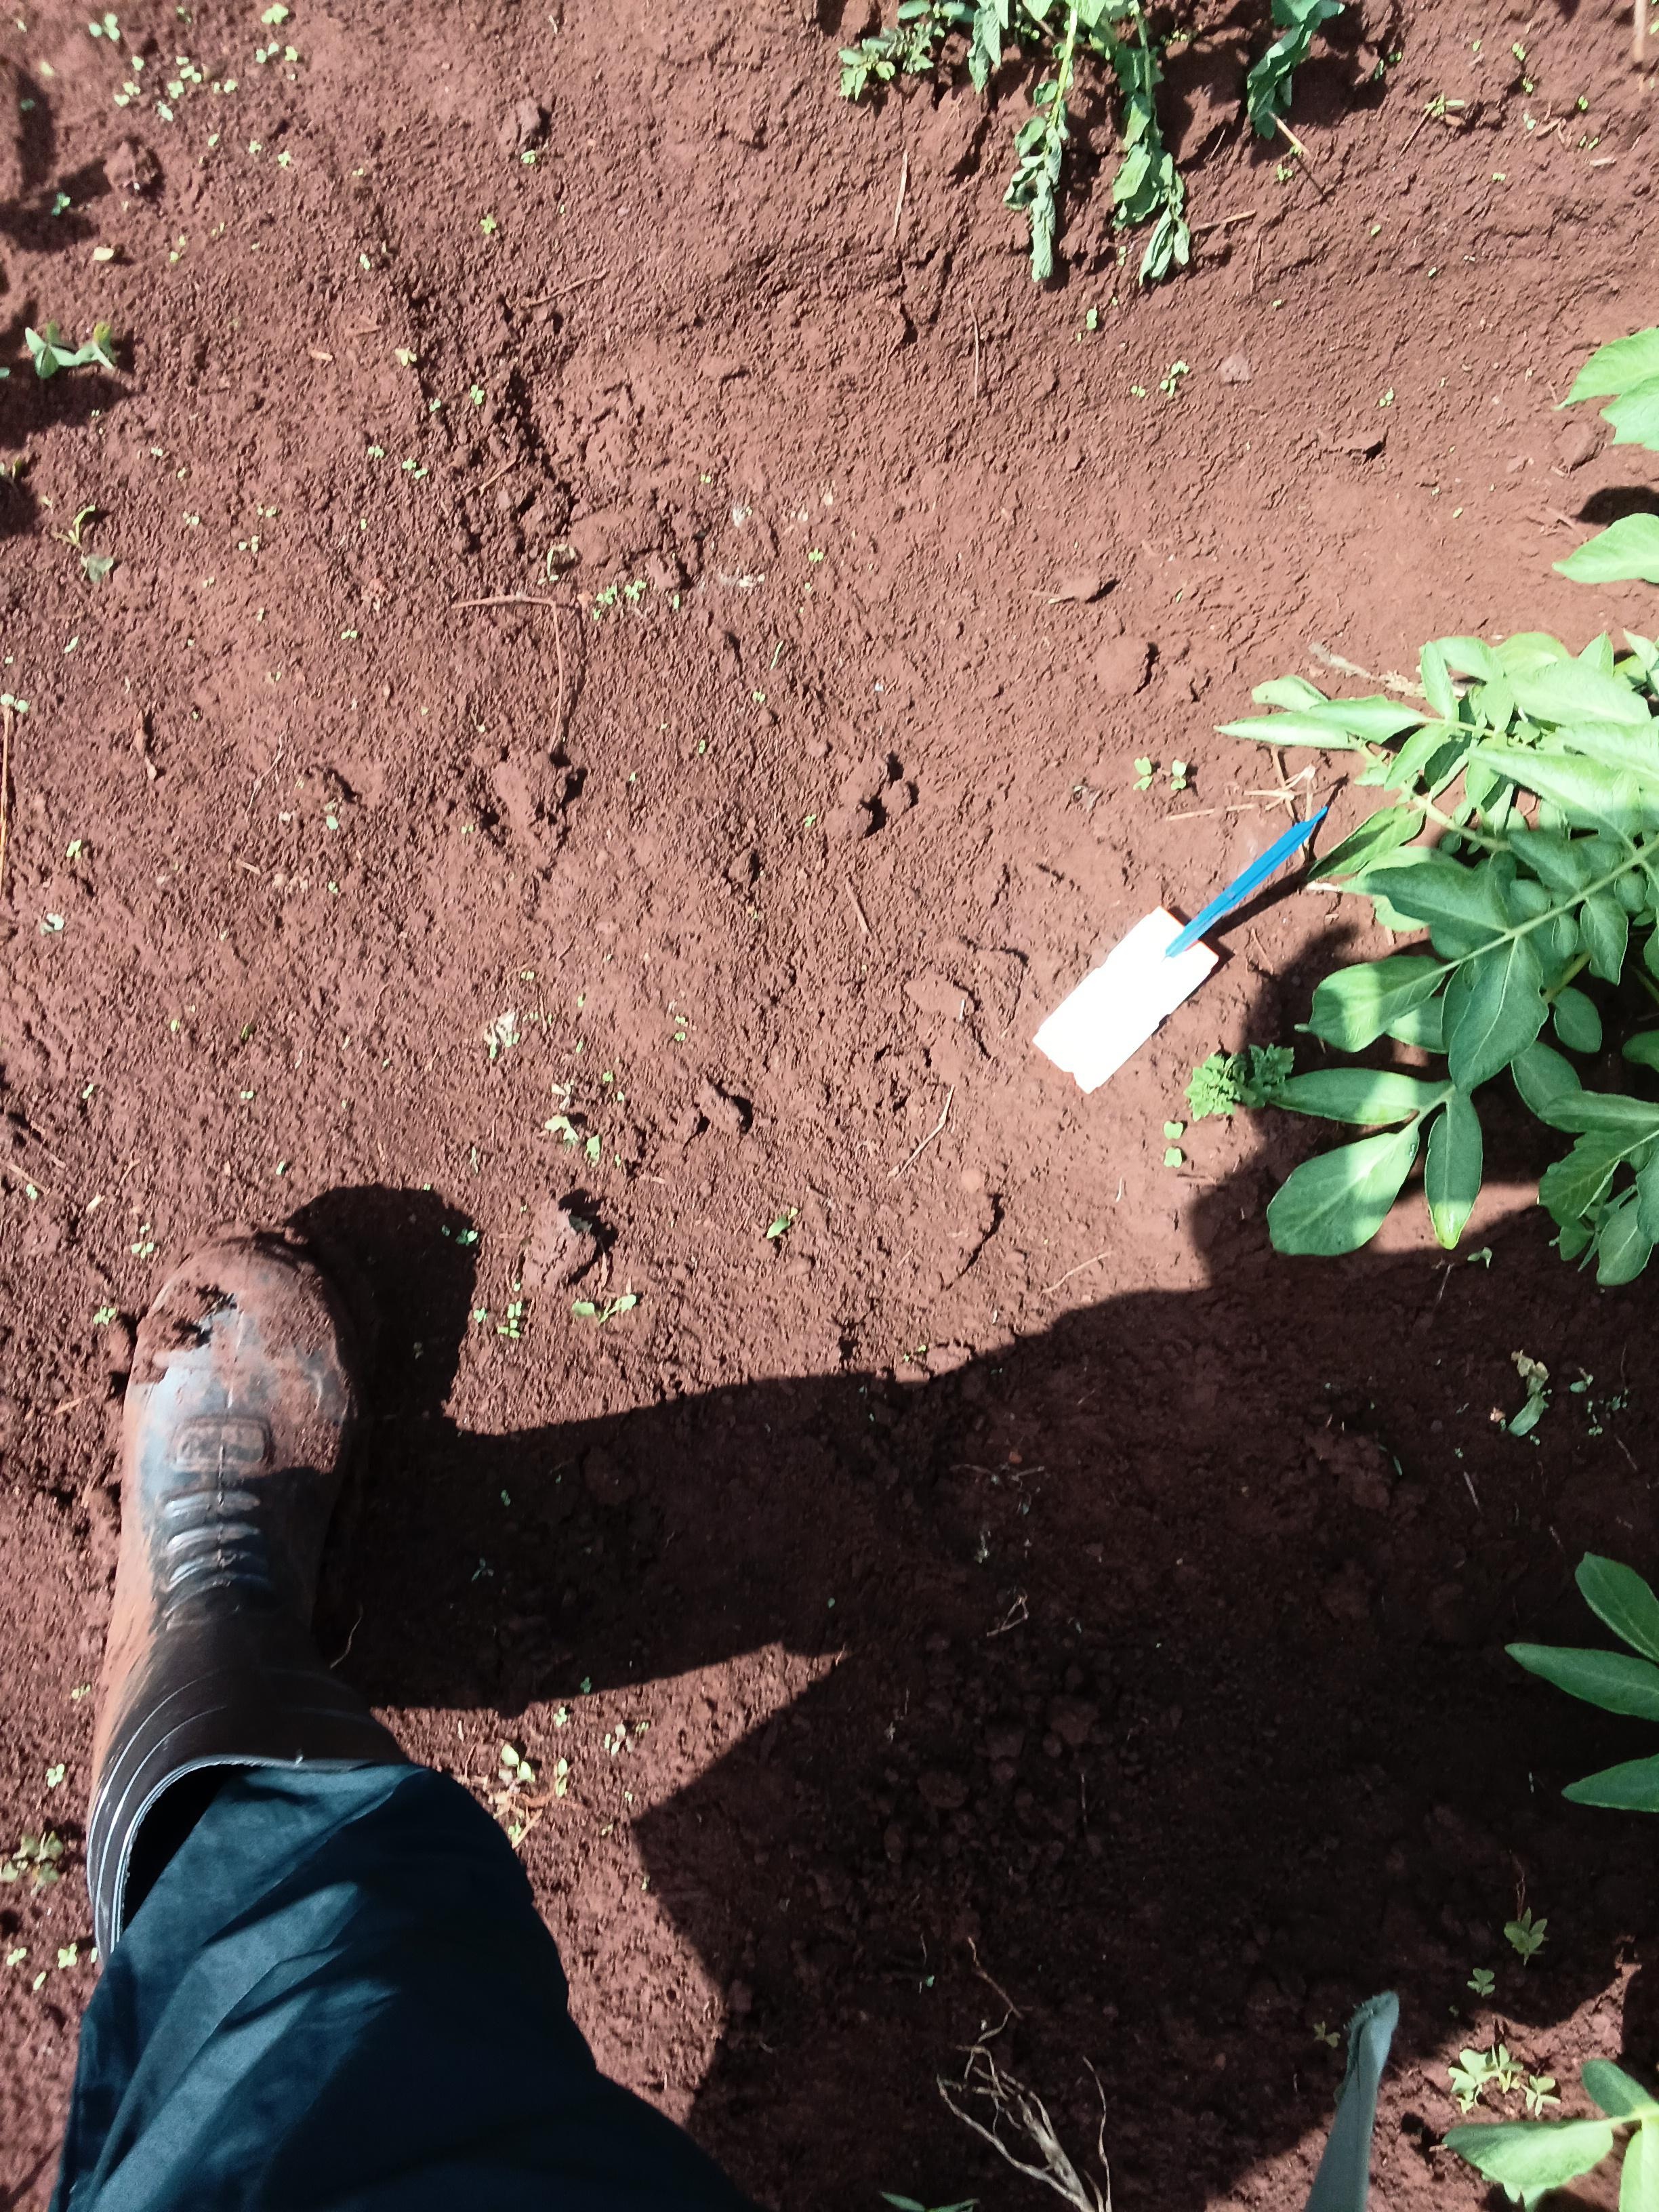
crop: potato
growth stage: vegetative
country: Kenya
